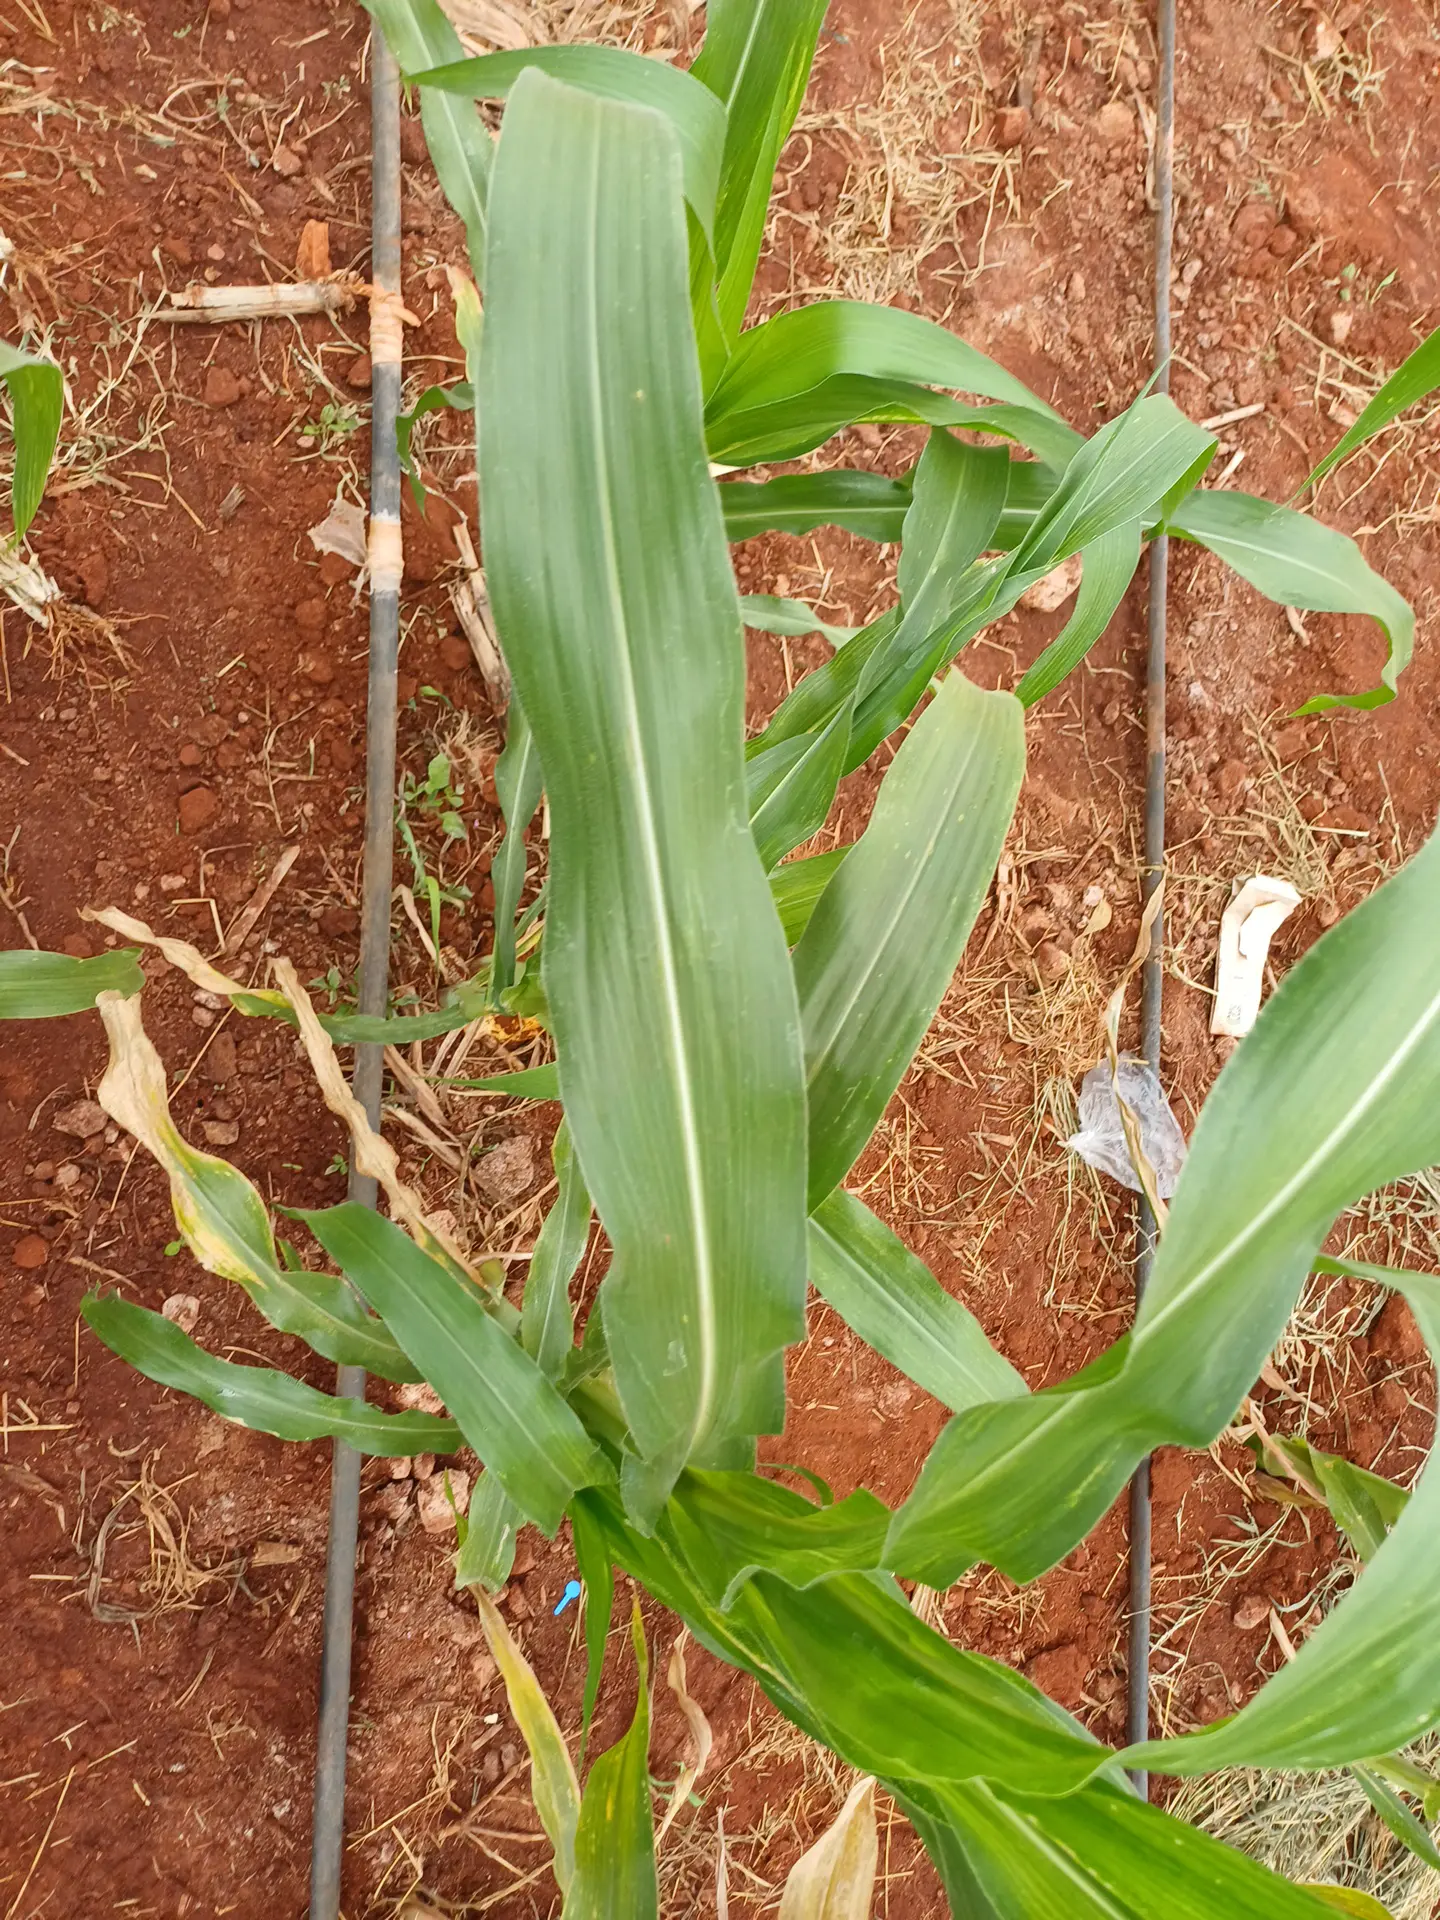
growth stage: vegetative
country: Kenya
